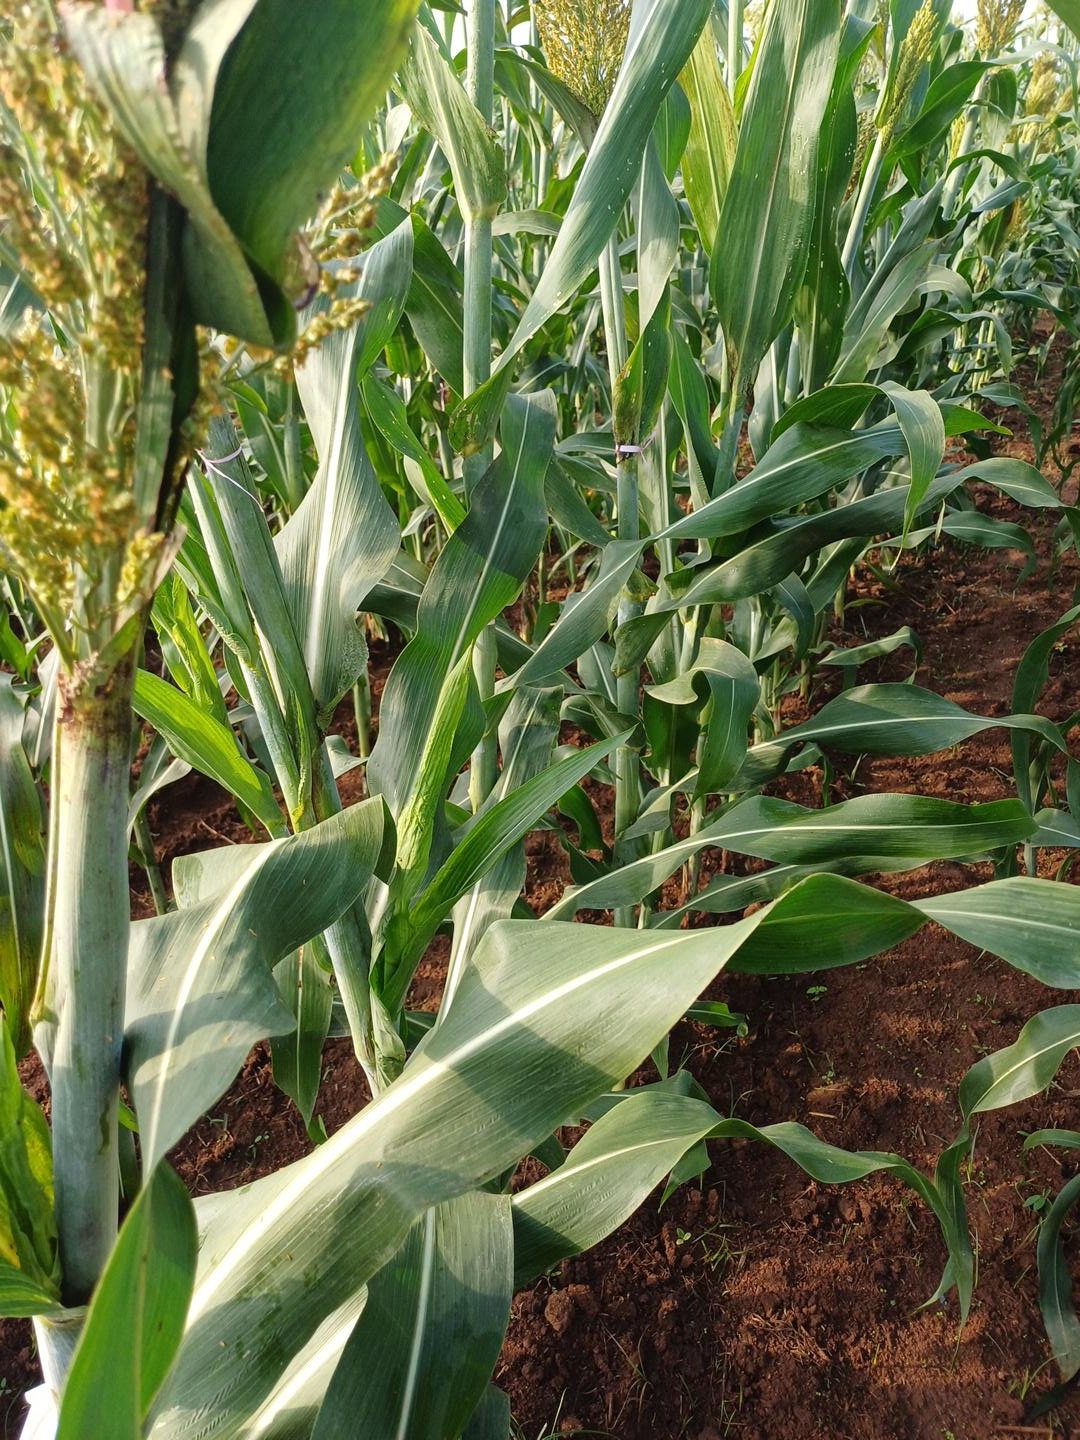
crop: sorghum
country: Kenya
